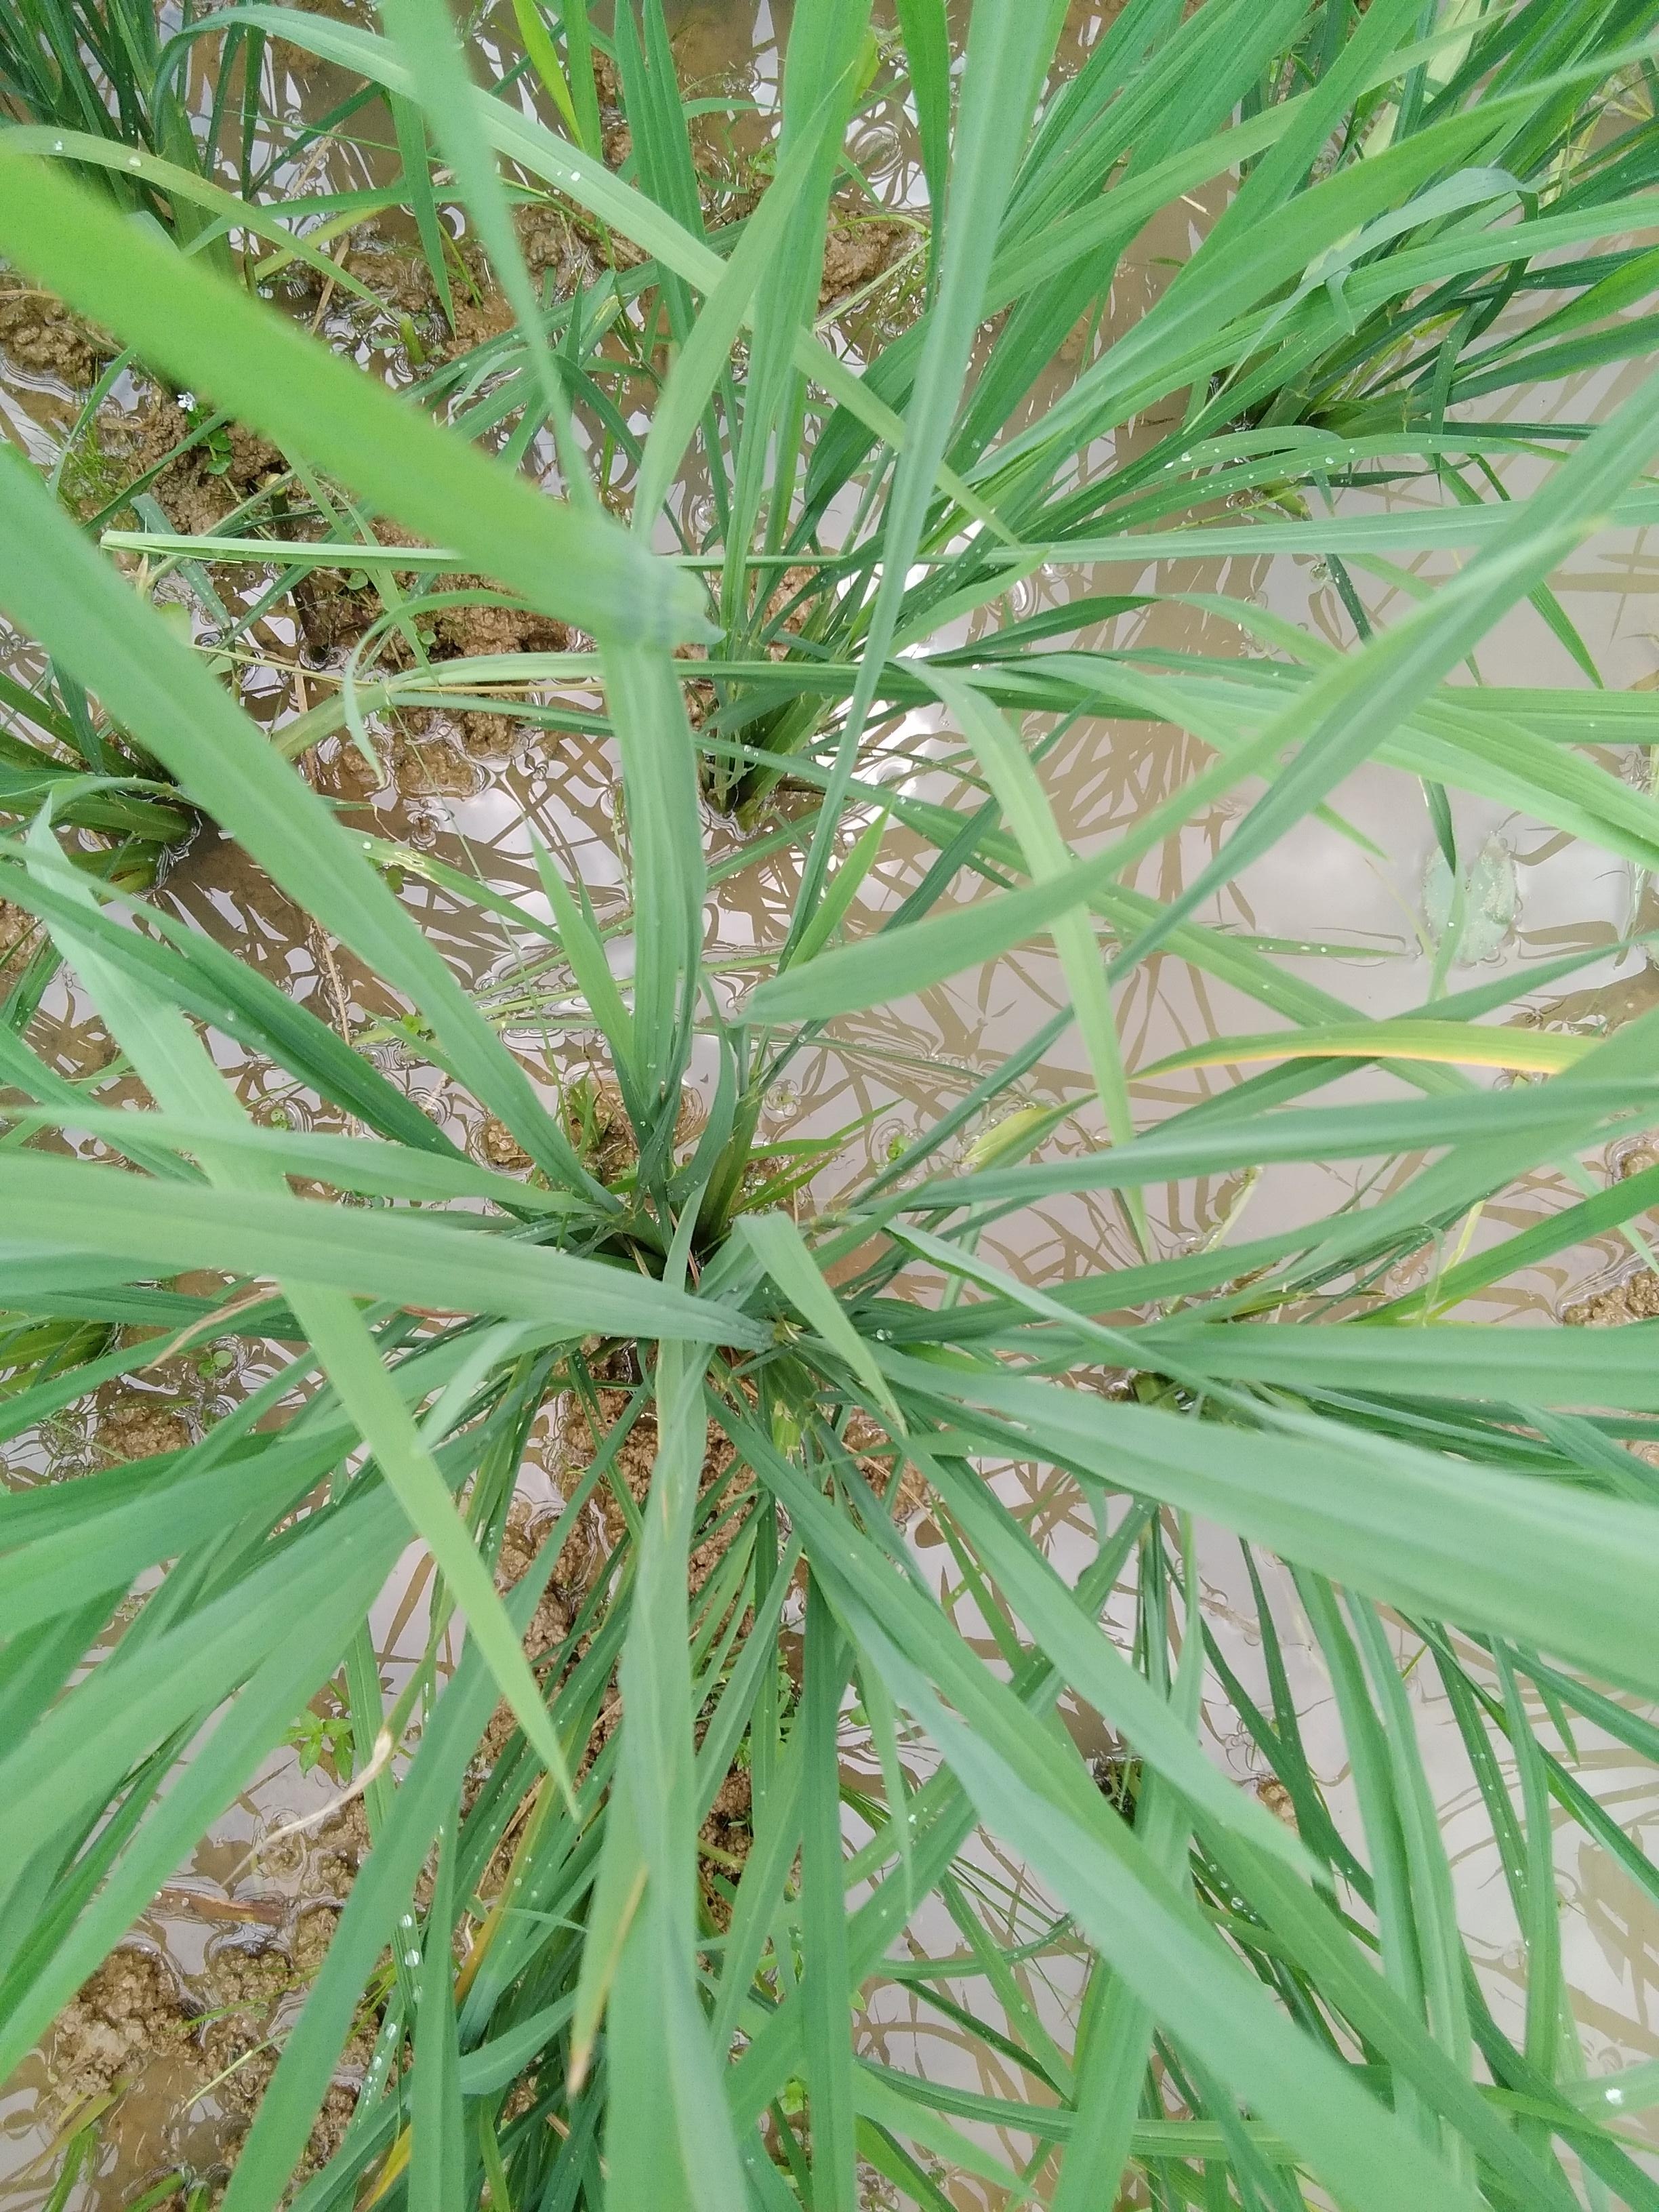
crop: rice
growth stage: vegetative
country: Nigeria
